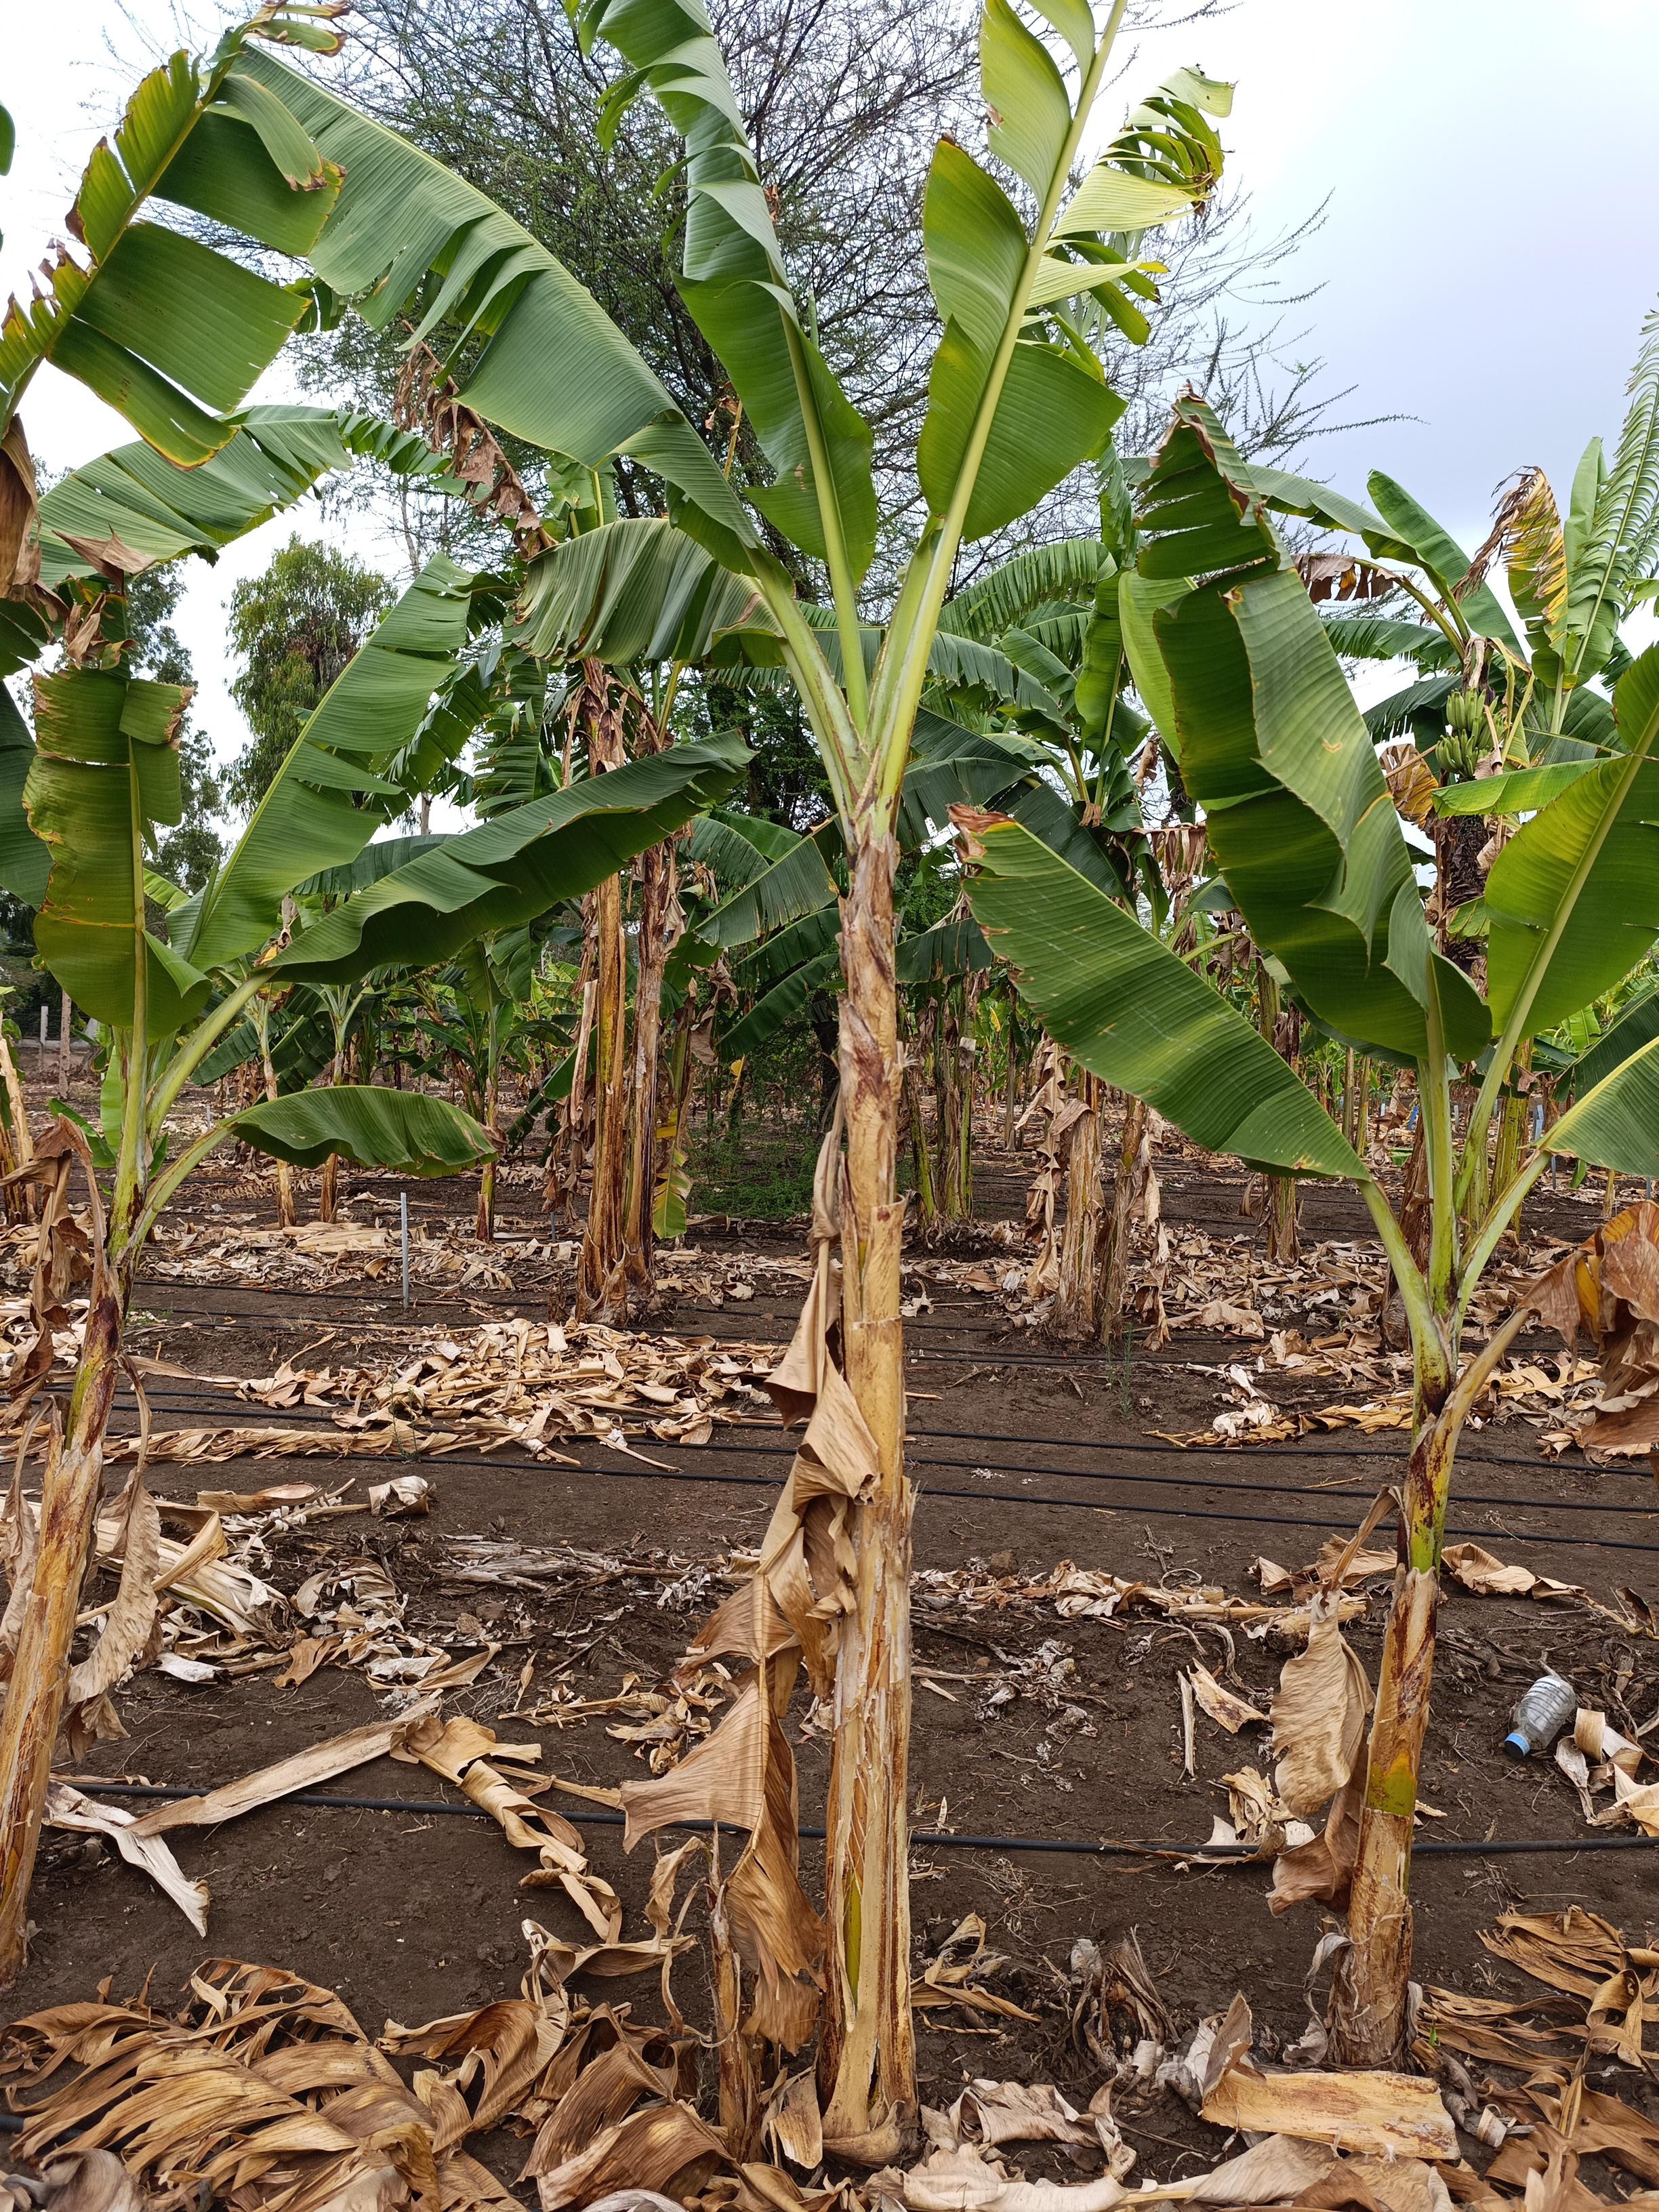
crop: banana
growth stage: vegetative
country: Tanzania
